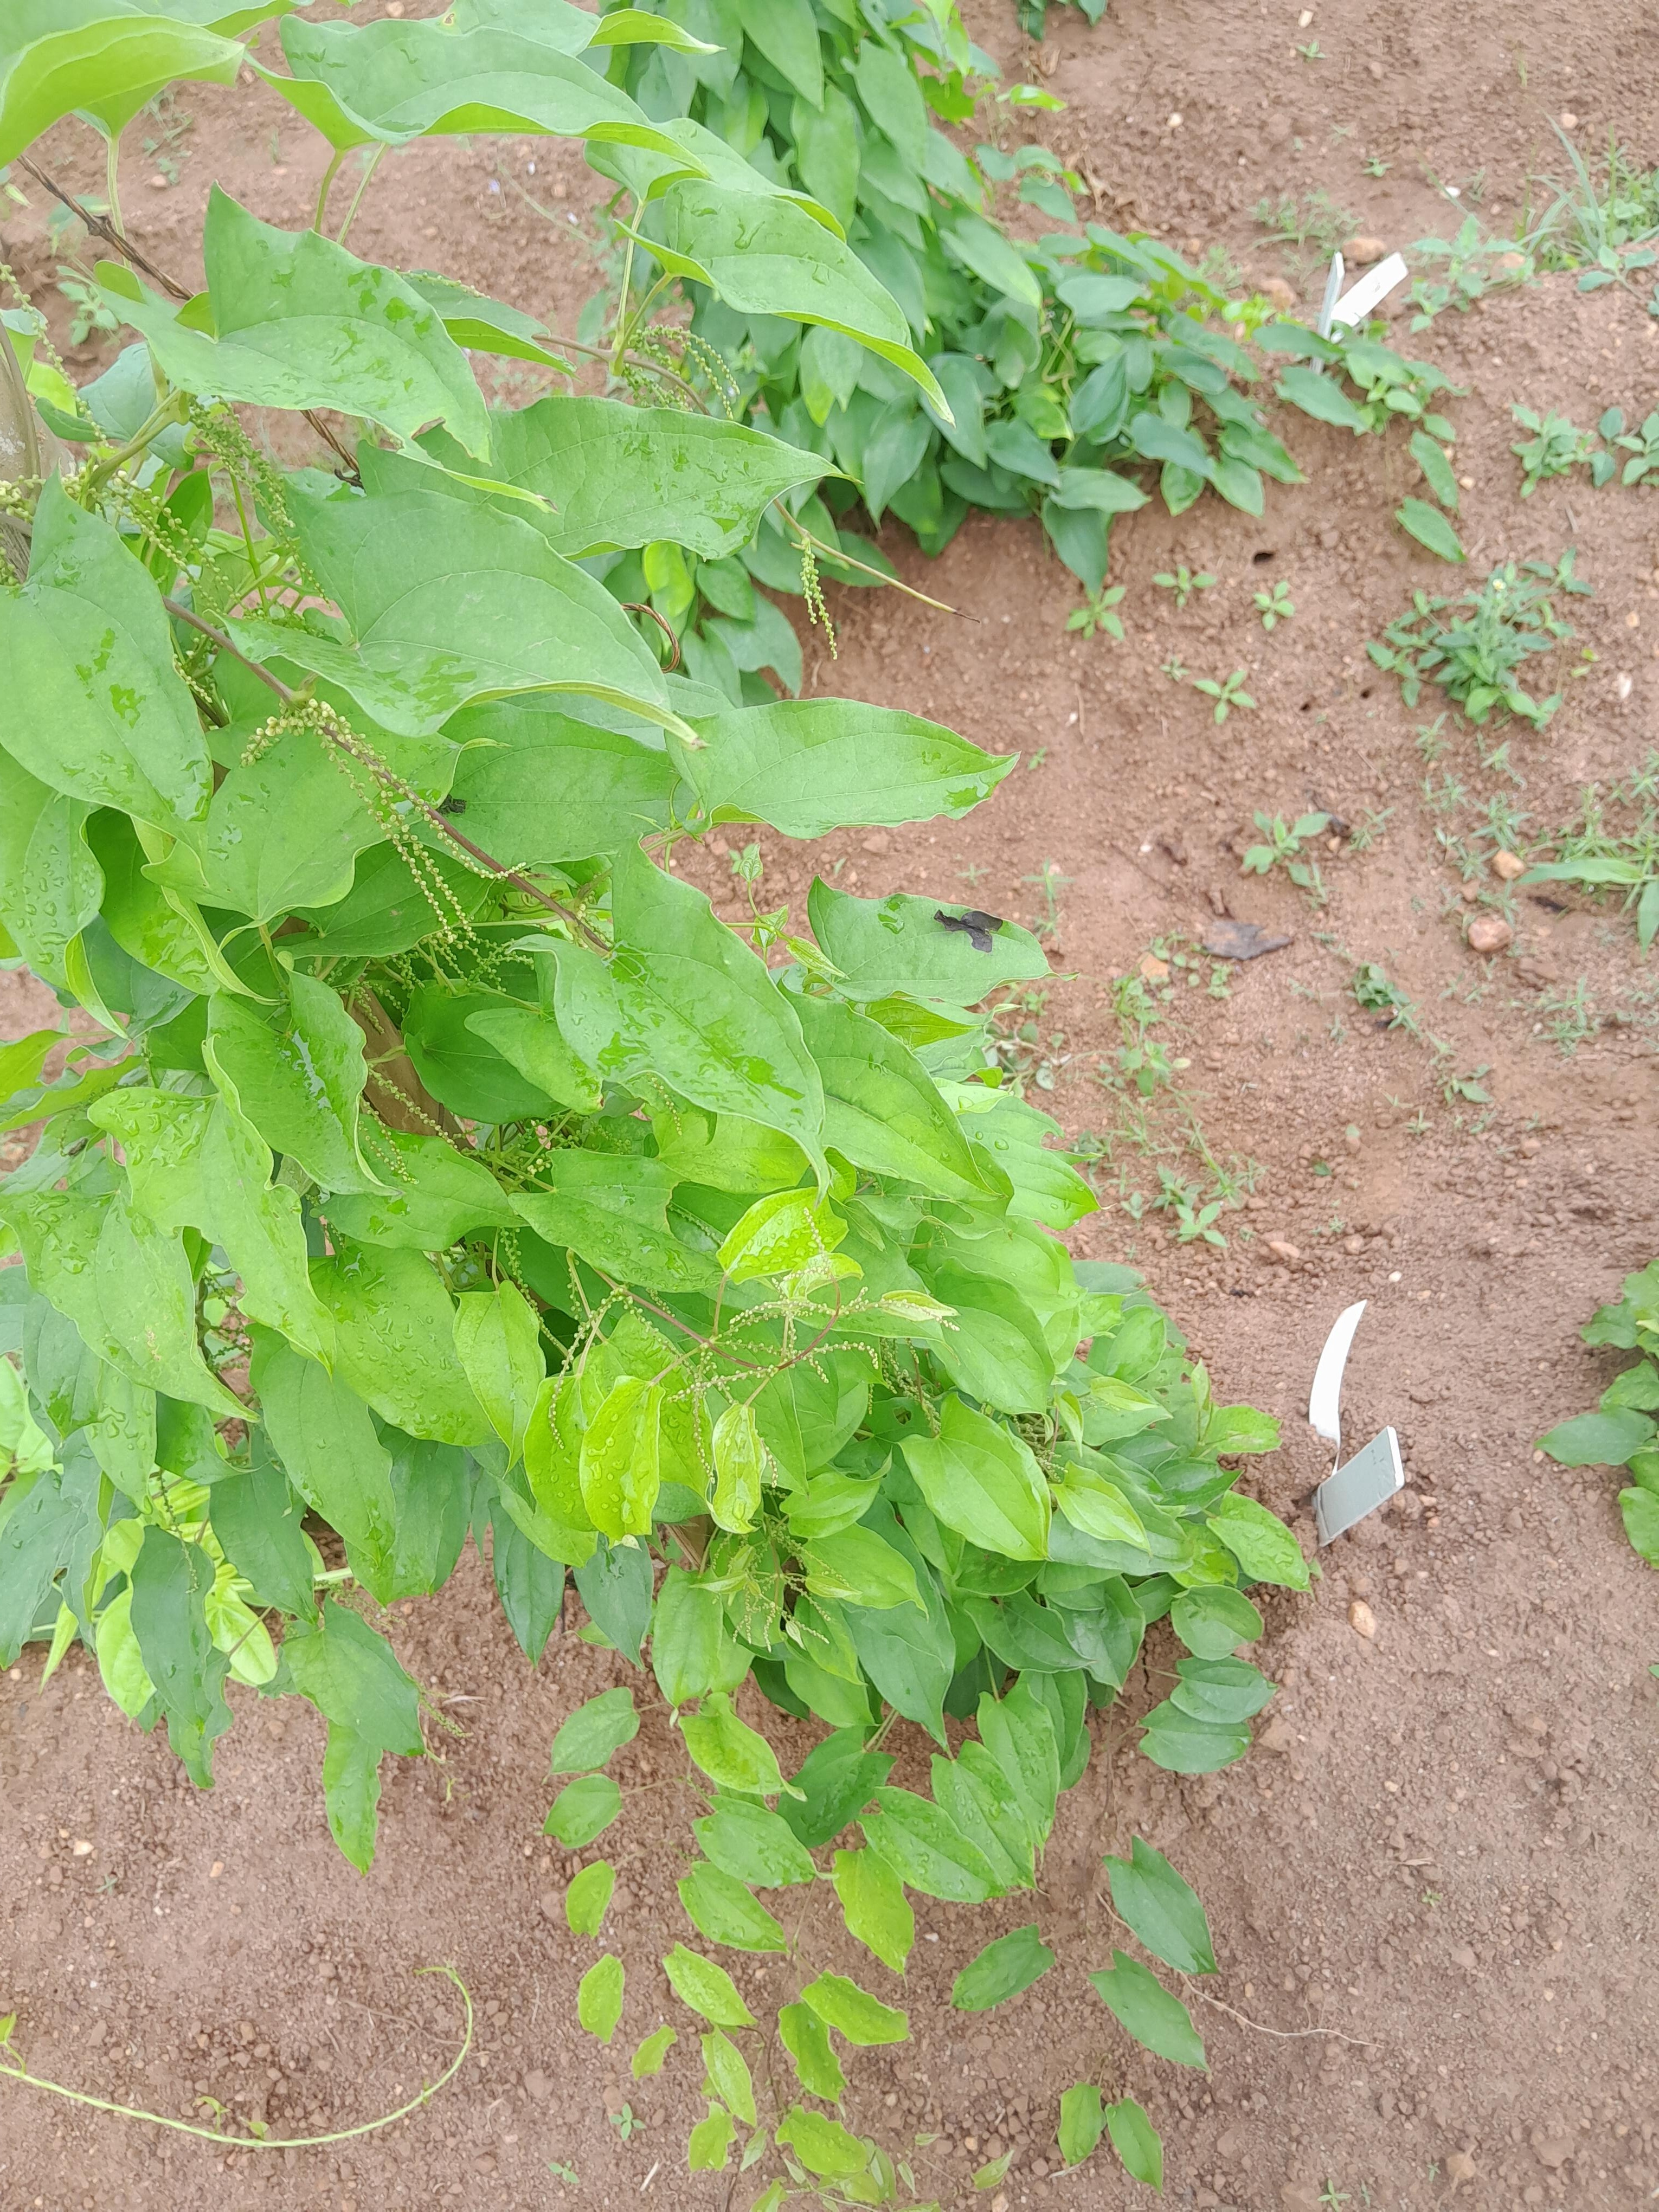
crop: yam
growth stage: vegetative
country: Nigeria
